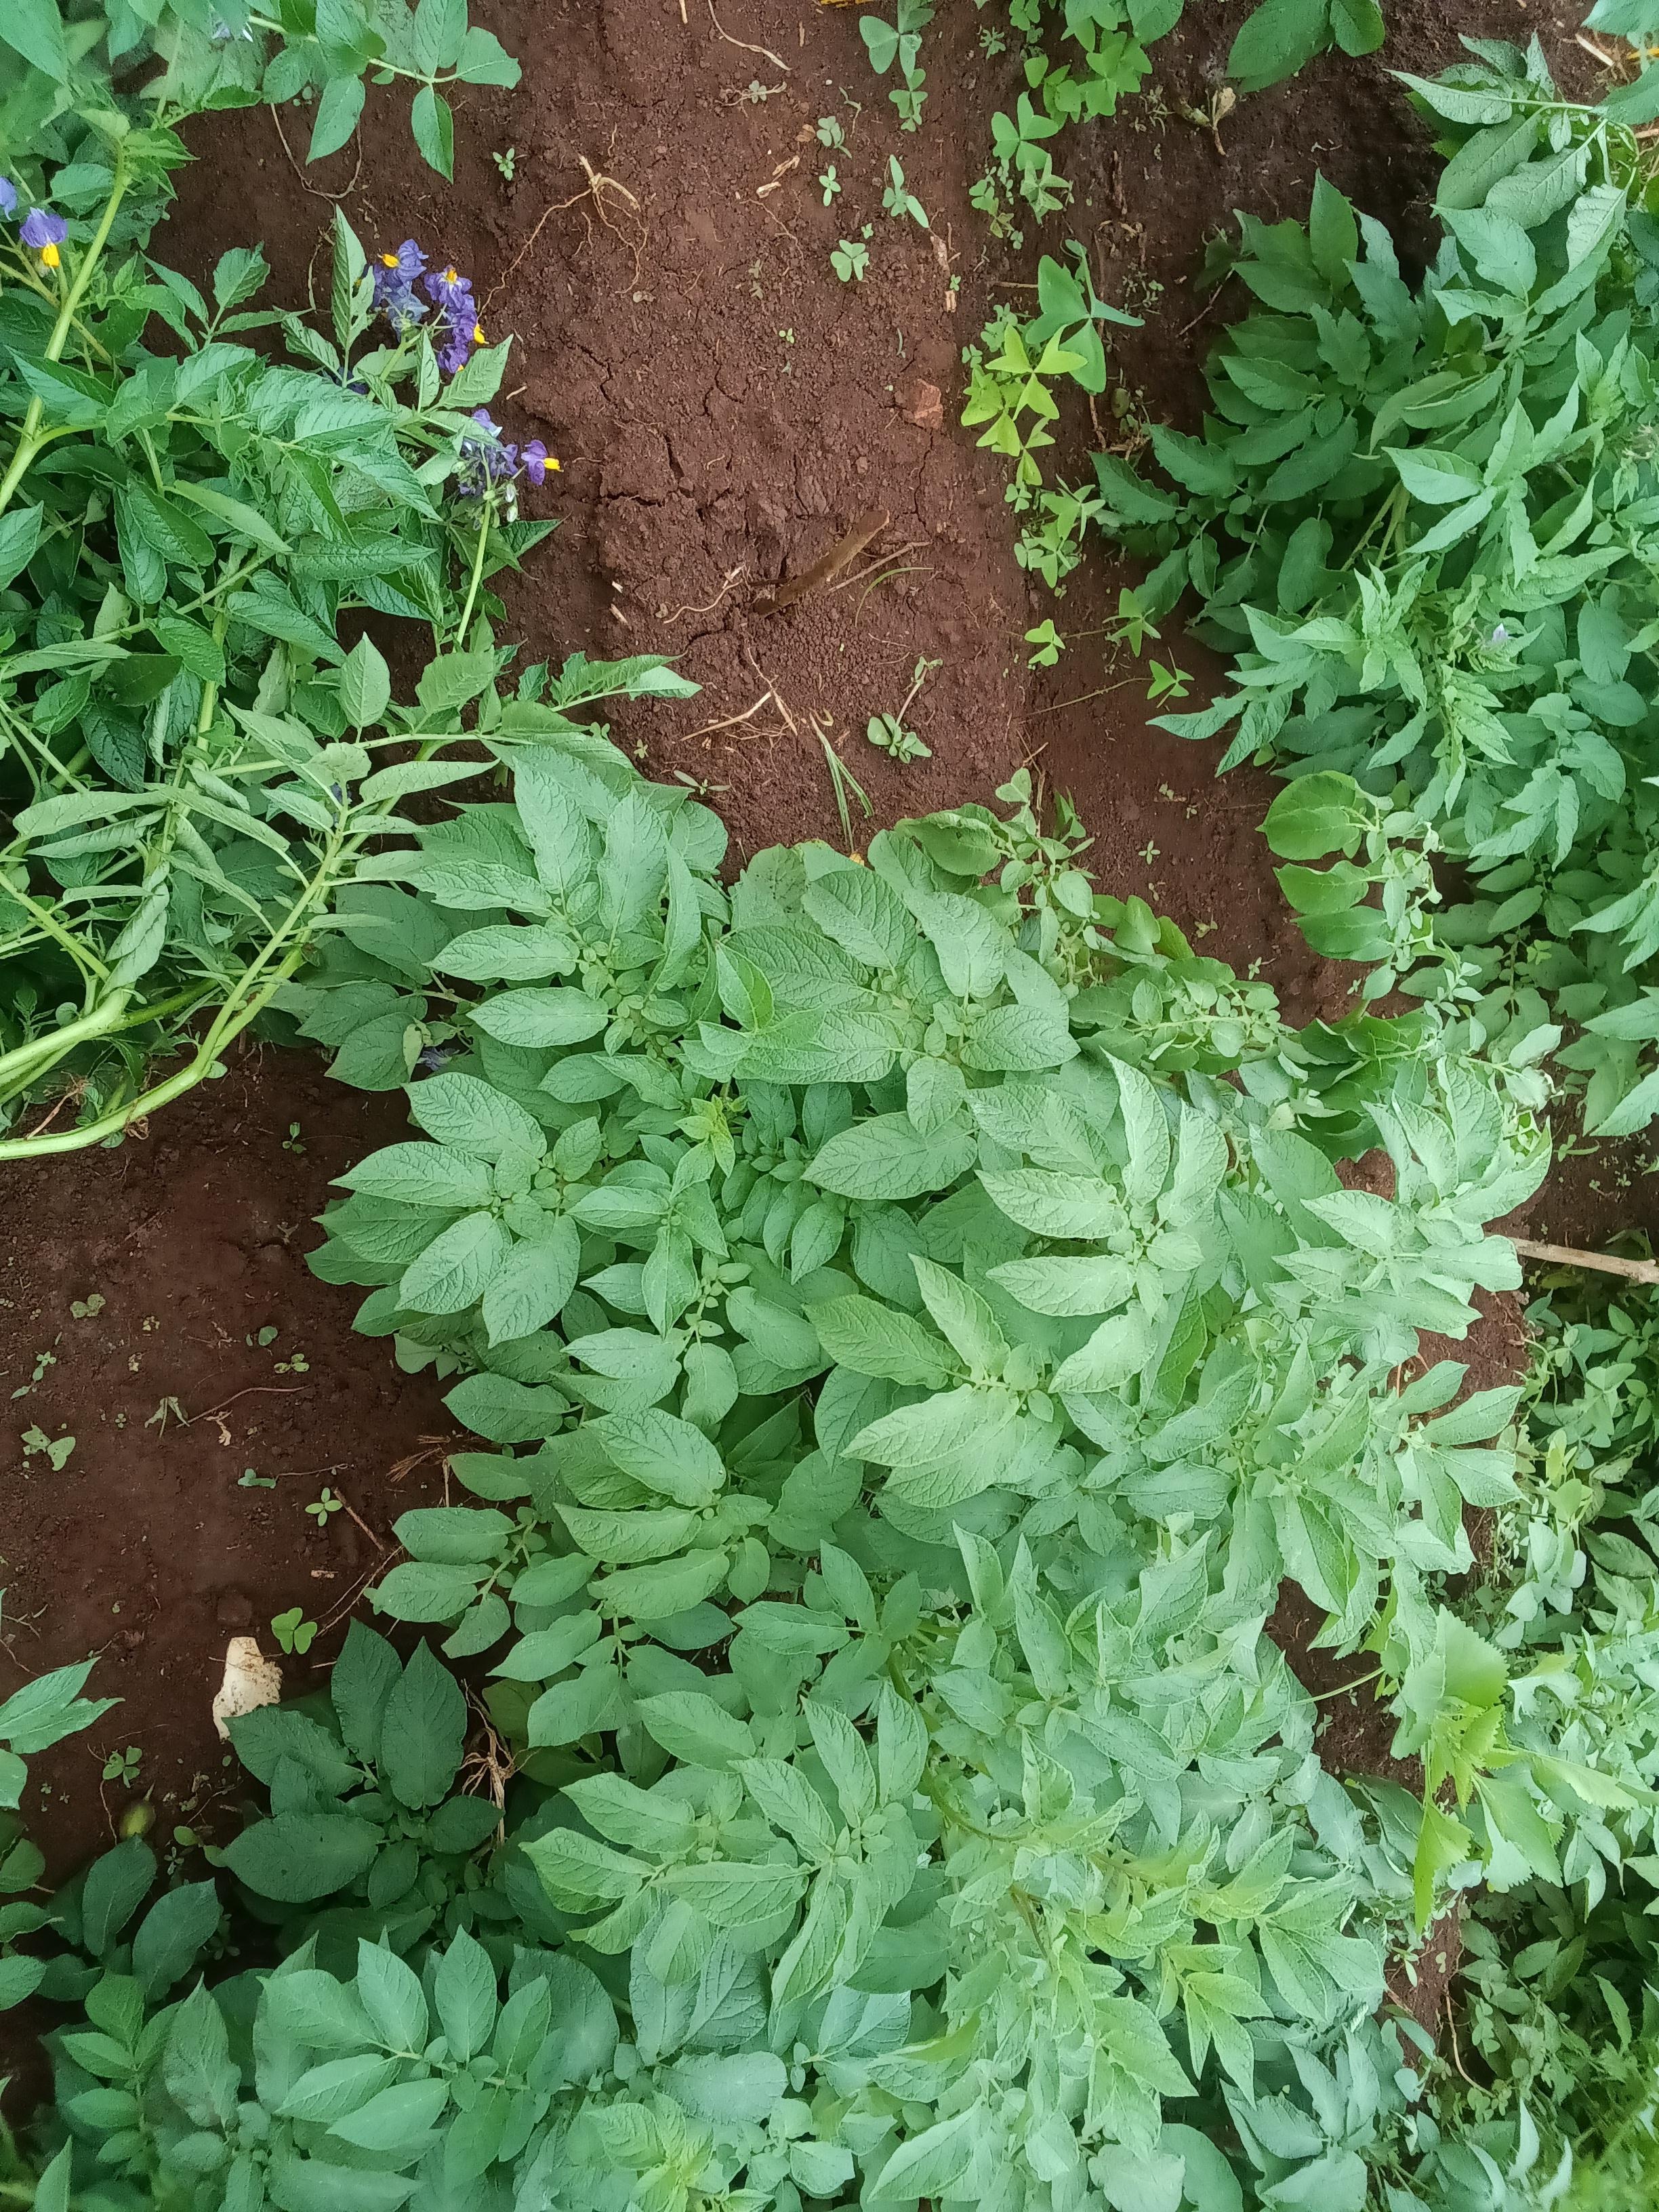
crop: potato
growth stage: flowering
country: Kenya
